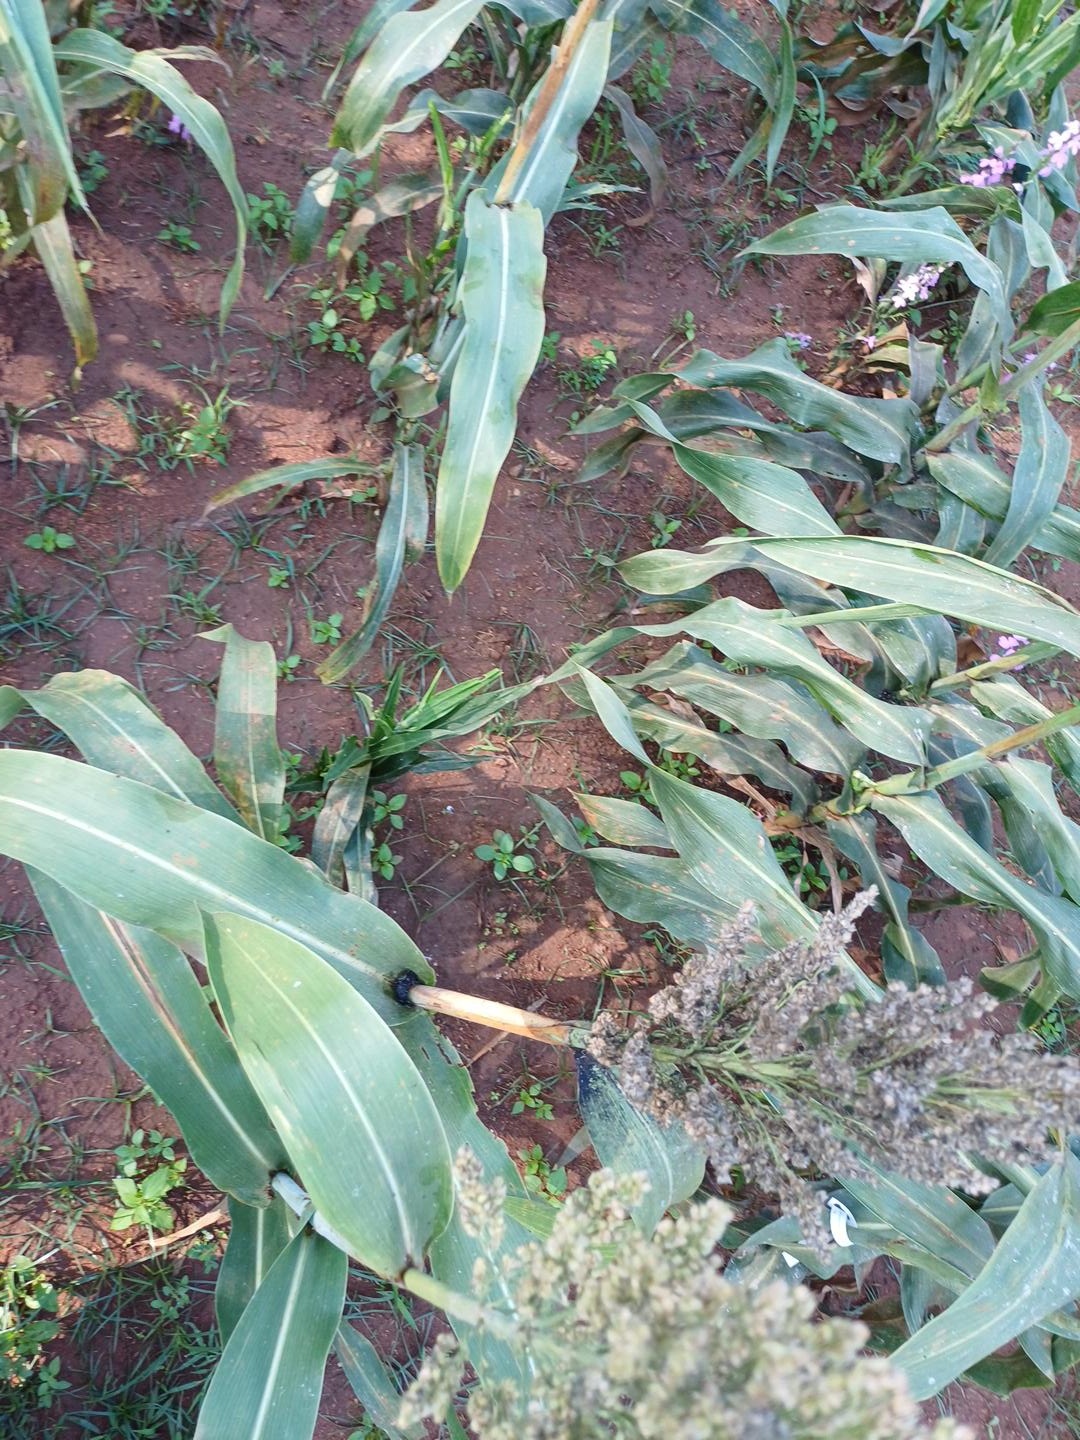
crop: sorghum
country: Kenya
